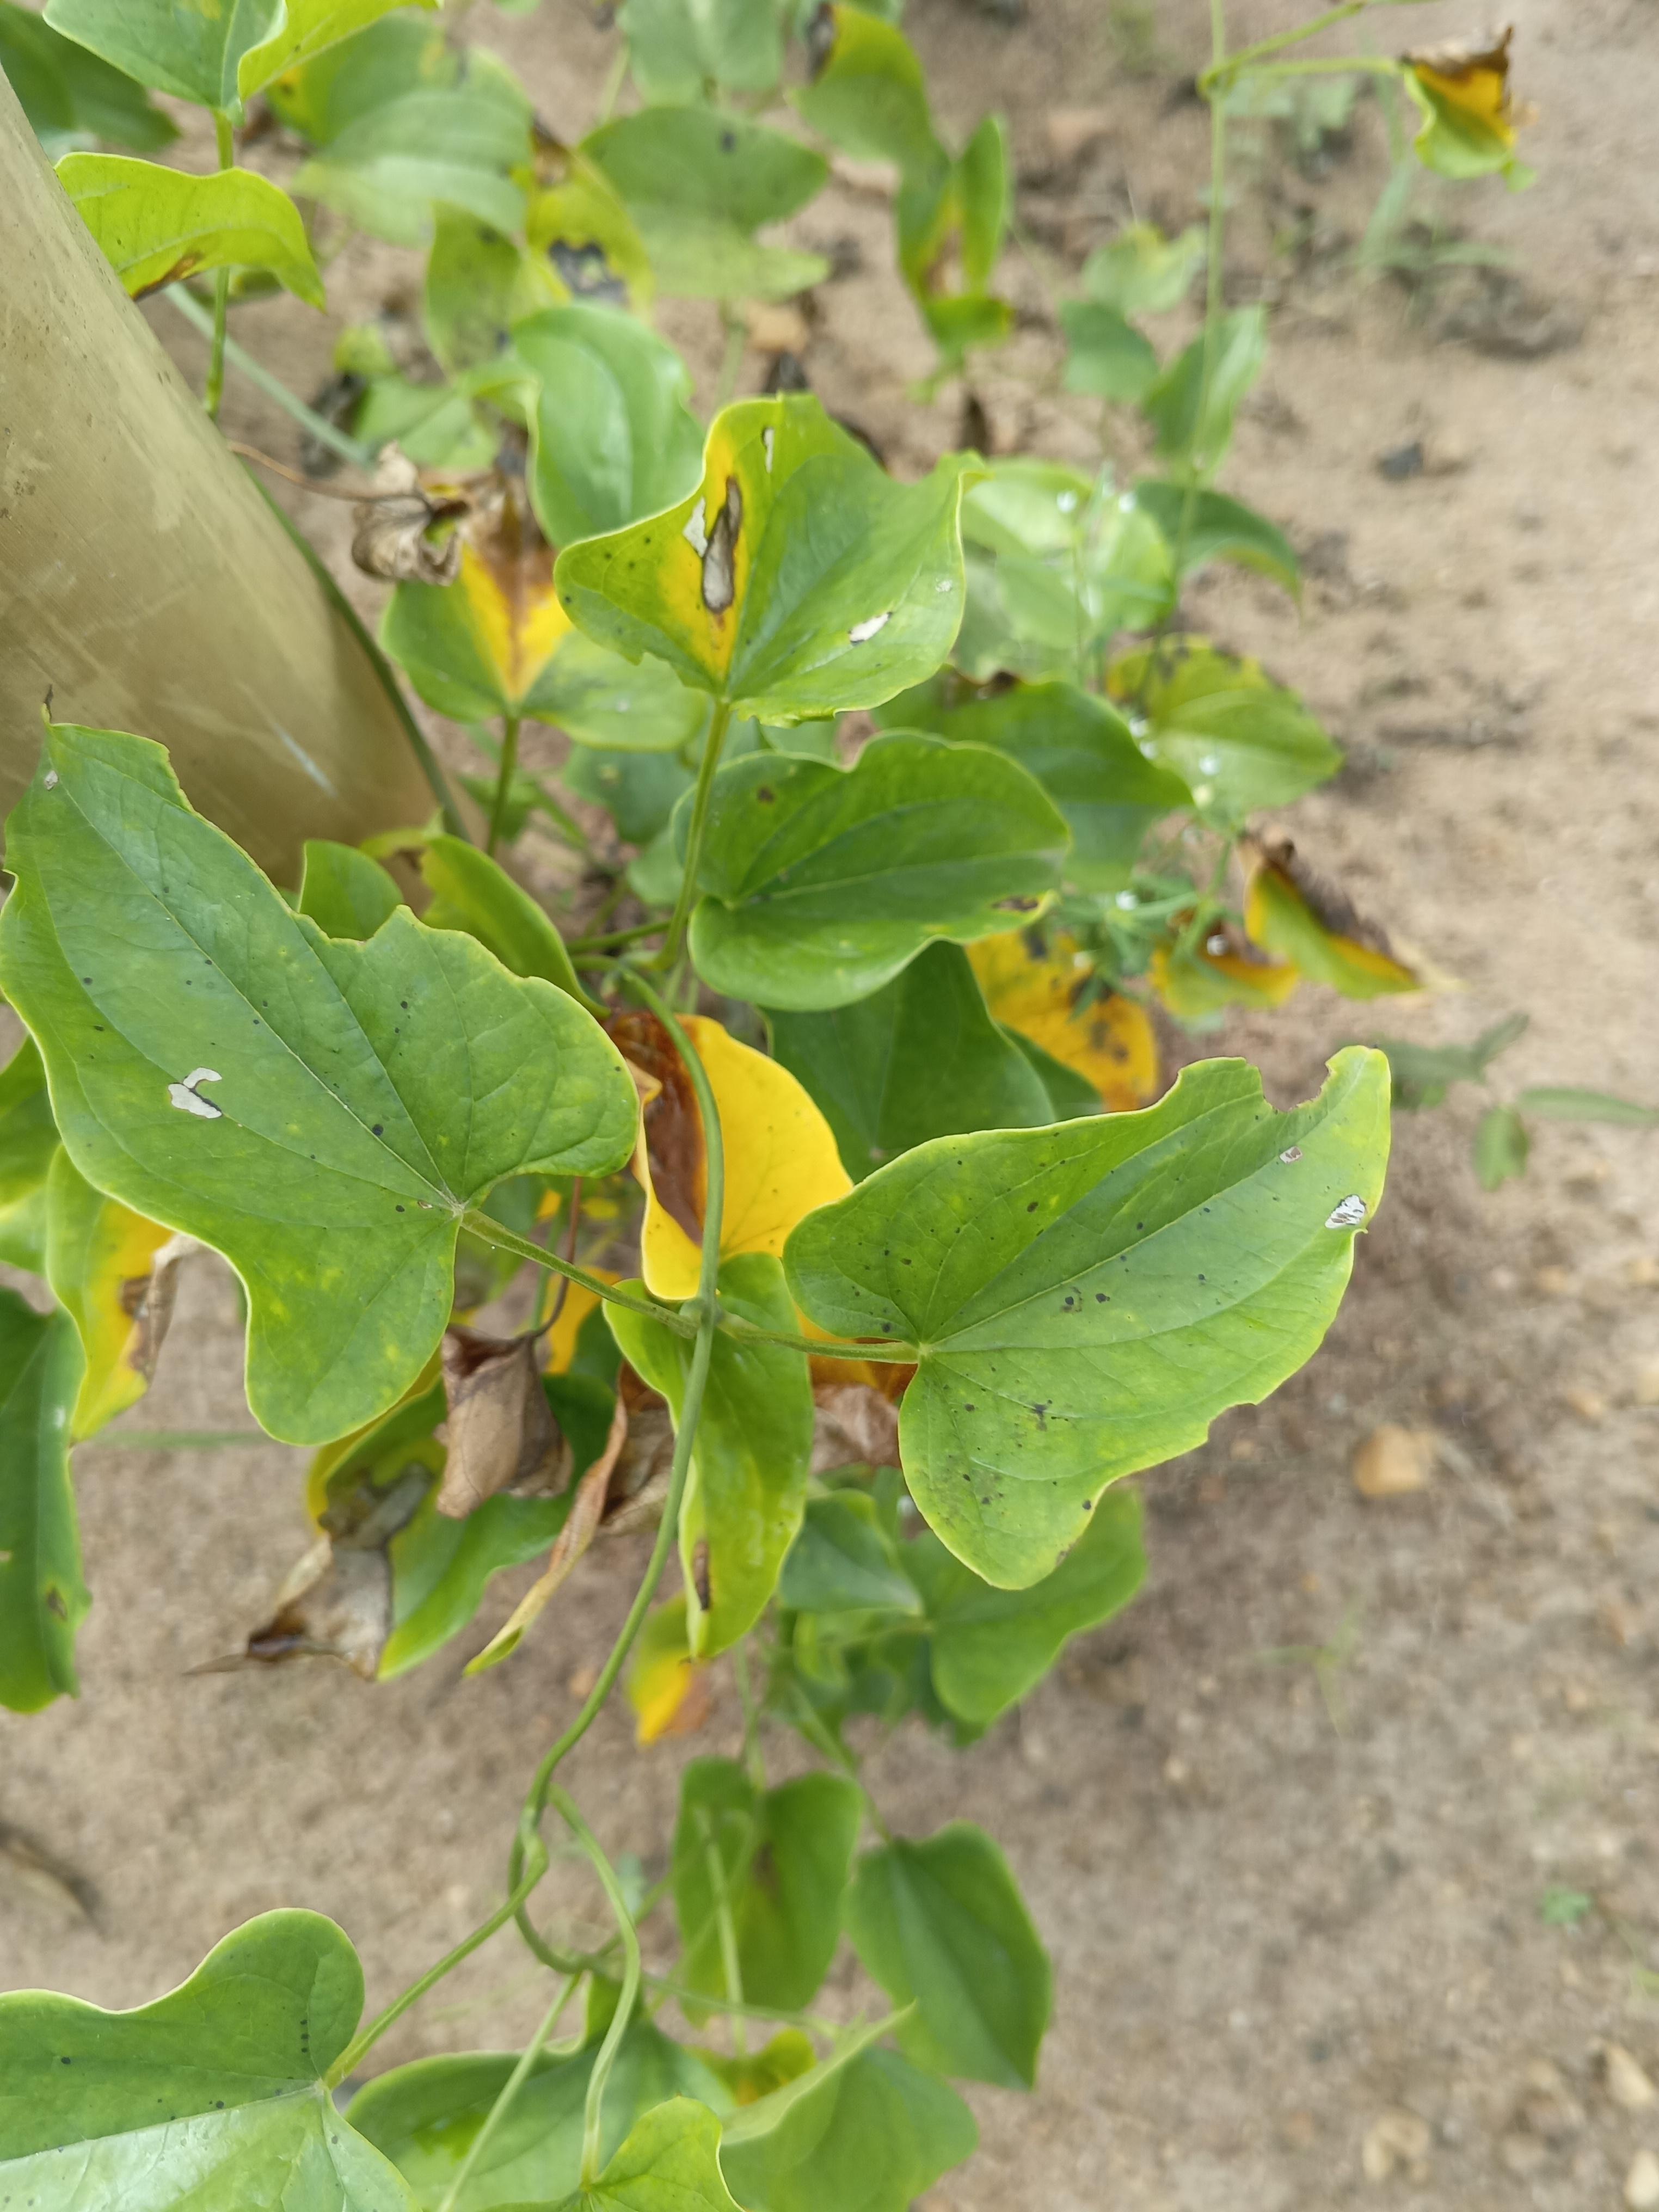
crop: yam
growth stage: maturity
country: Nigeria
